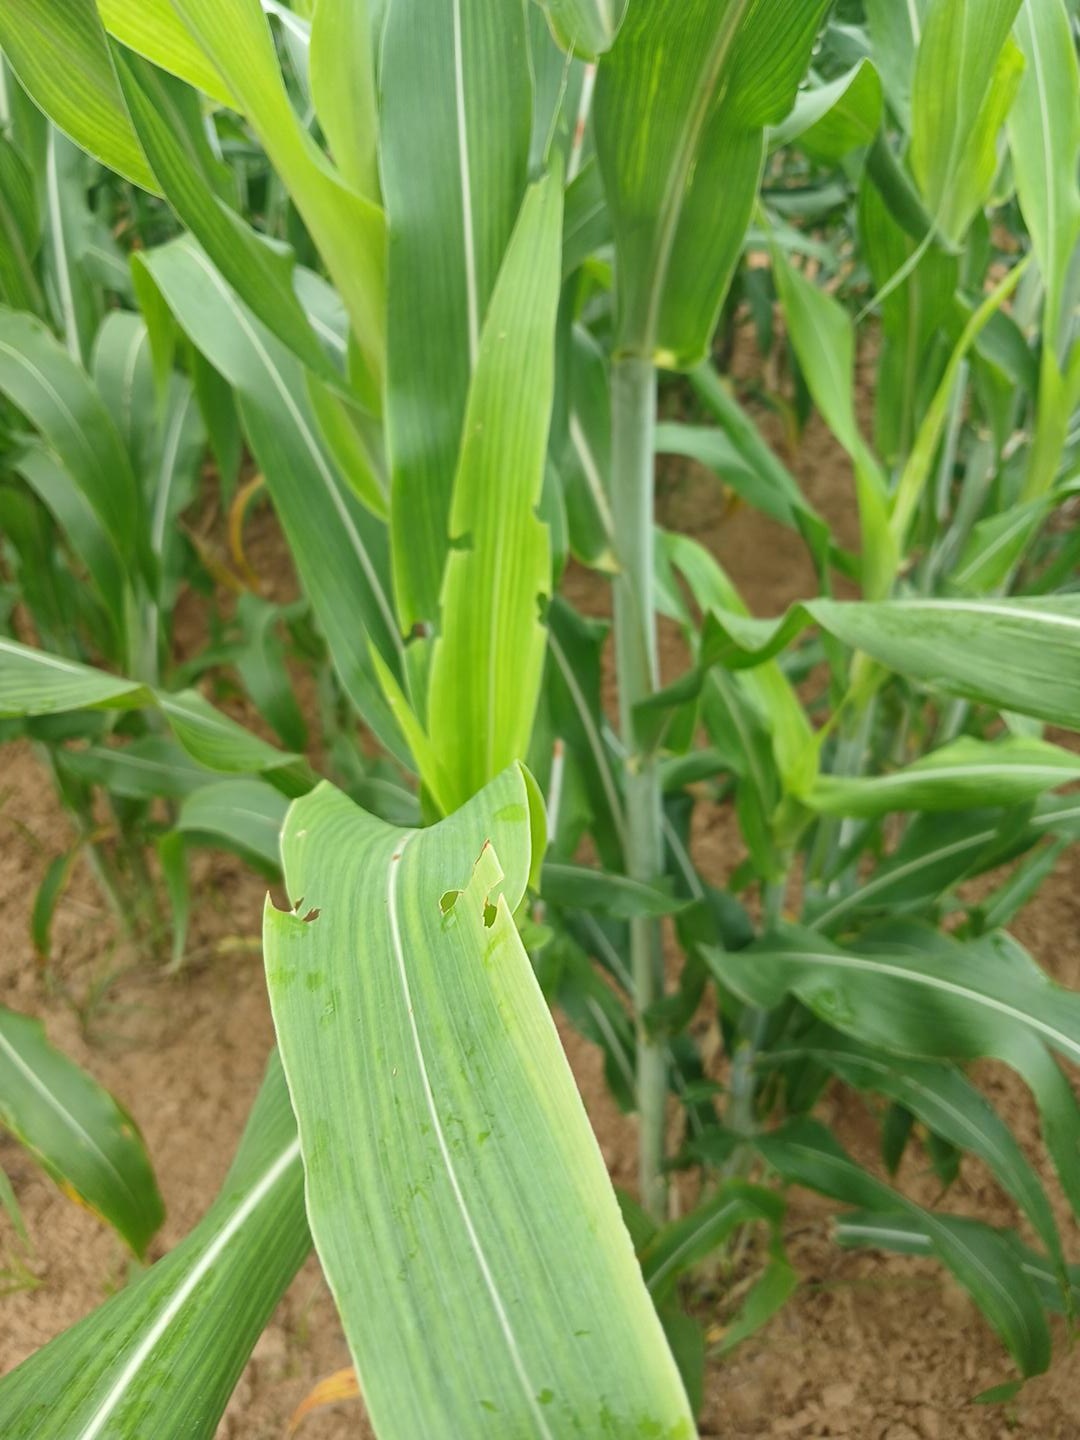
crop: sorghum
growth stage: heading tuber
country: Senegal
